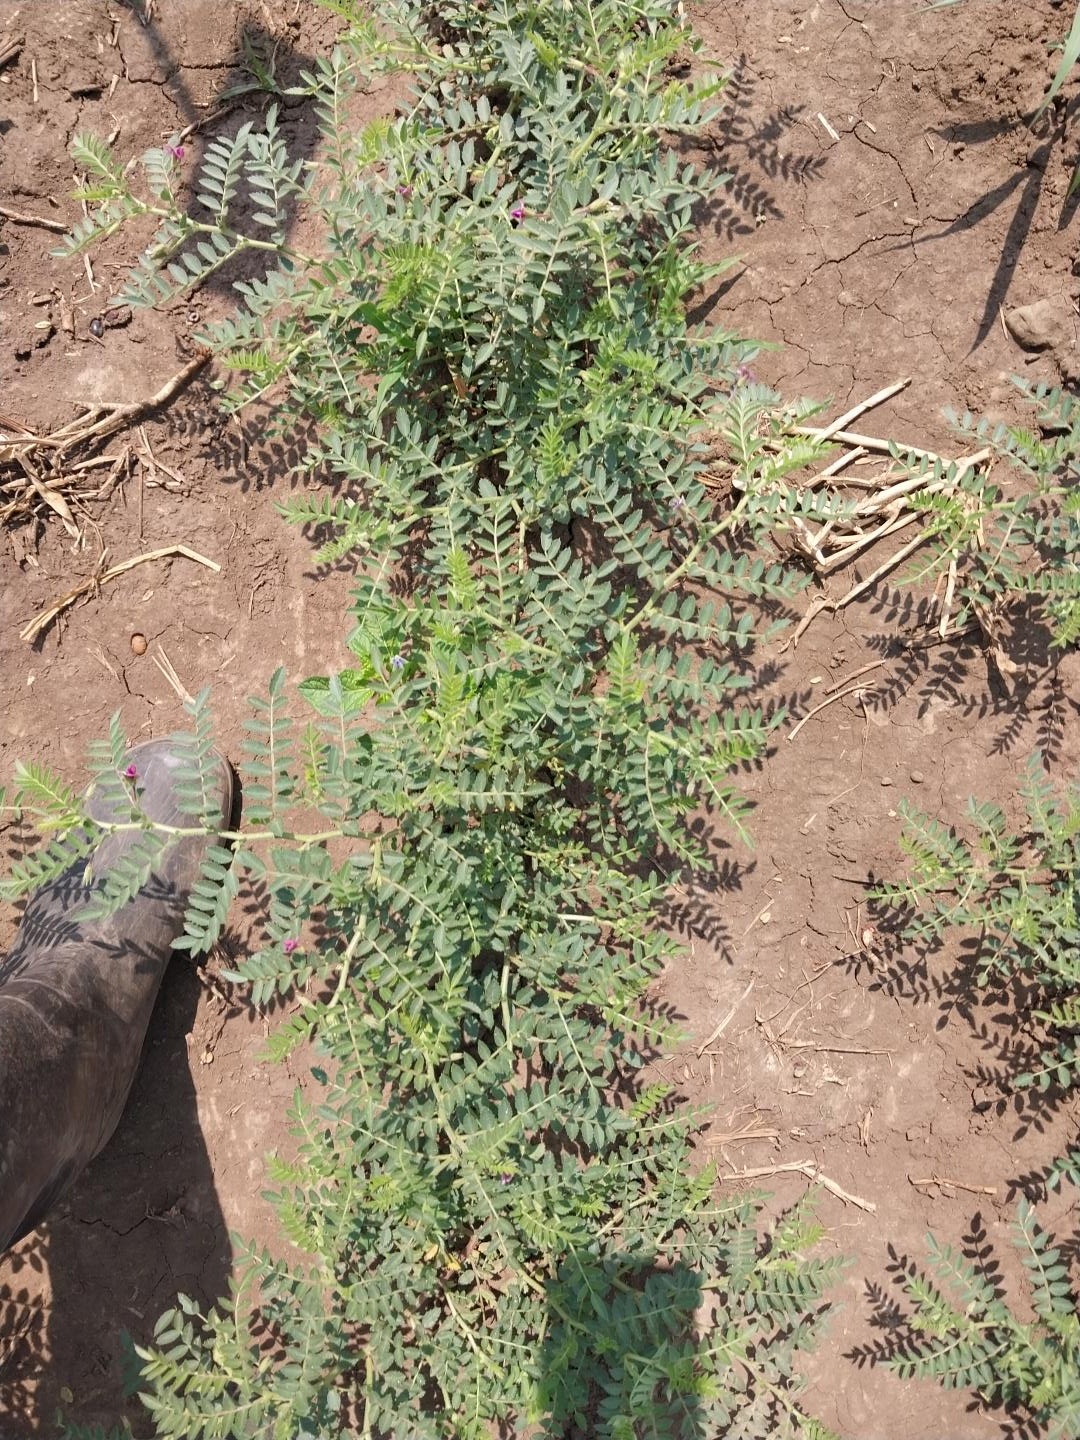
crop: chickpea
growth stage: flowering
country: Tanzania
